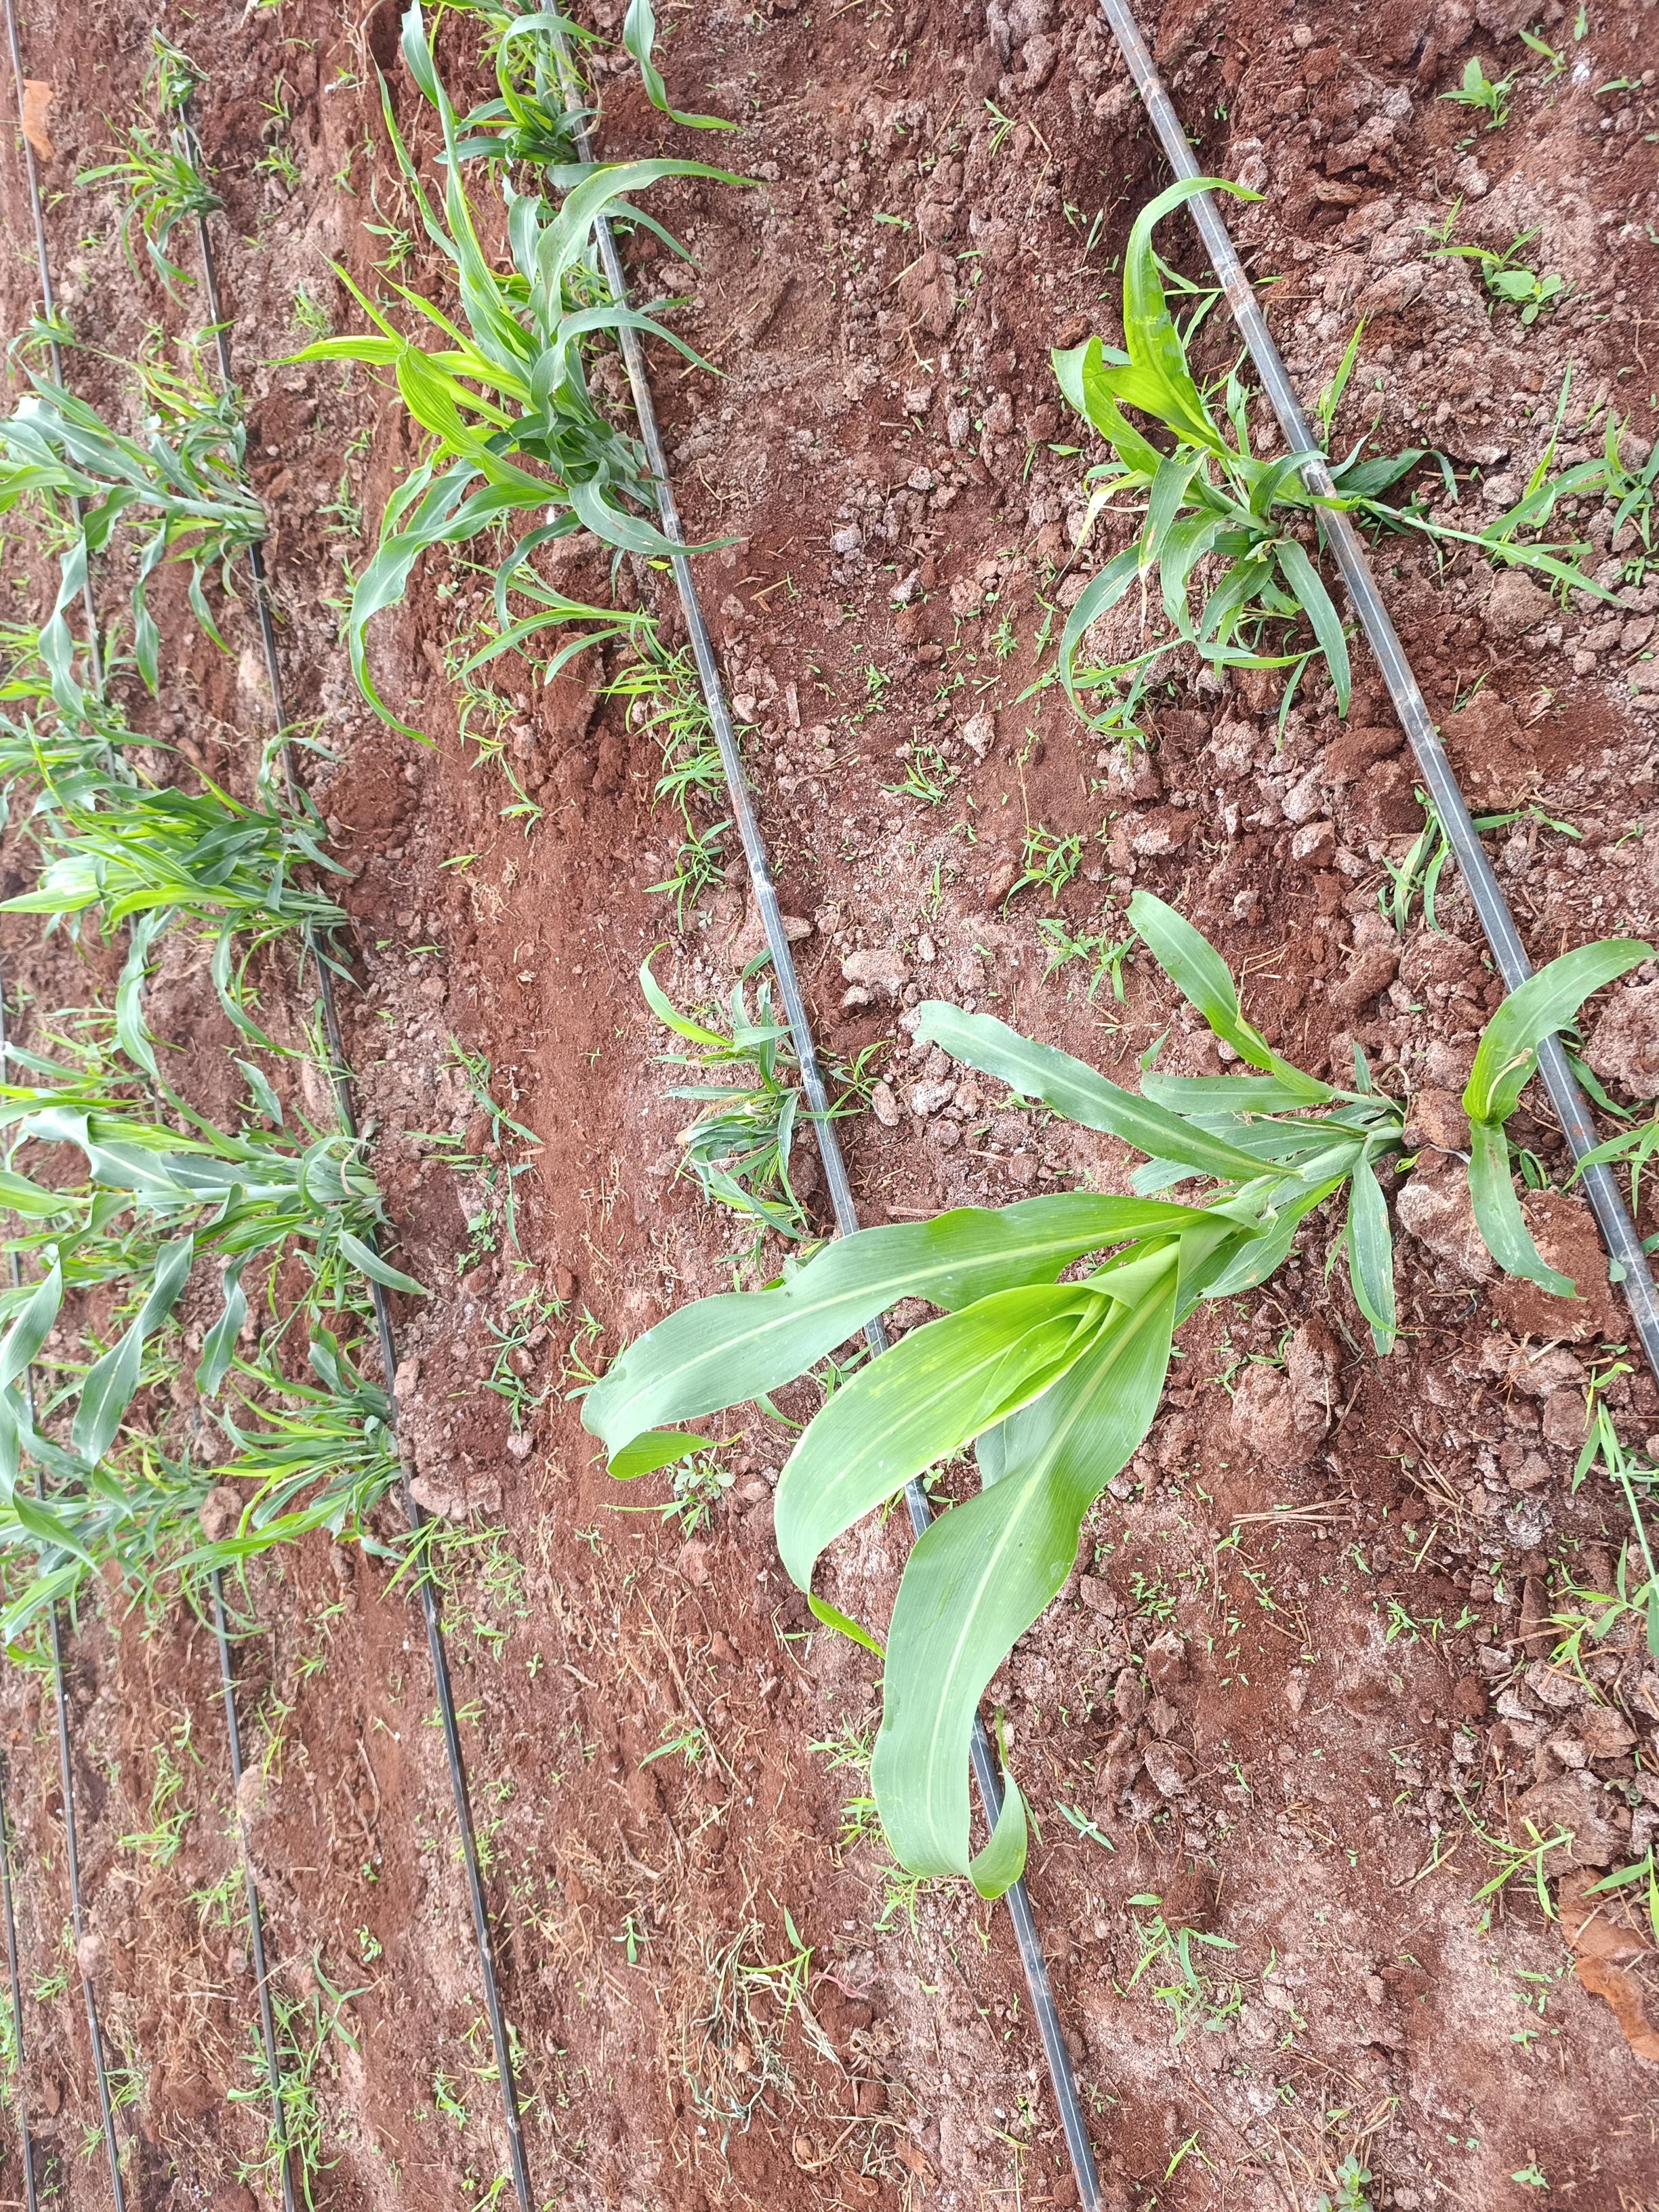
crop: sorghum
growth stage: elongation stem
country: Kenya
